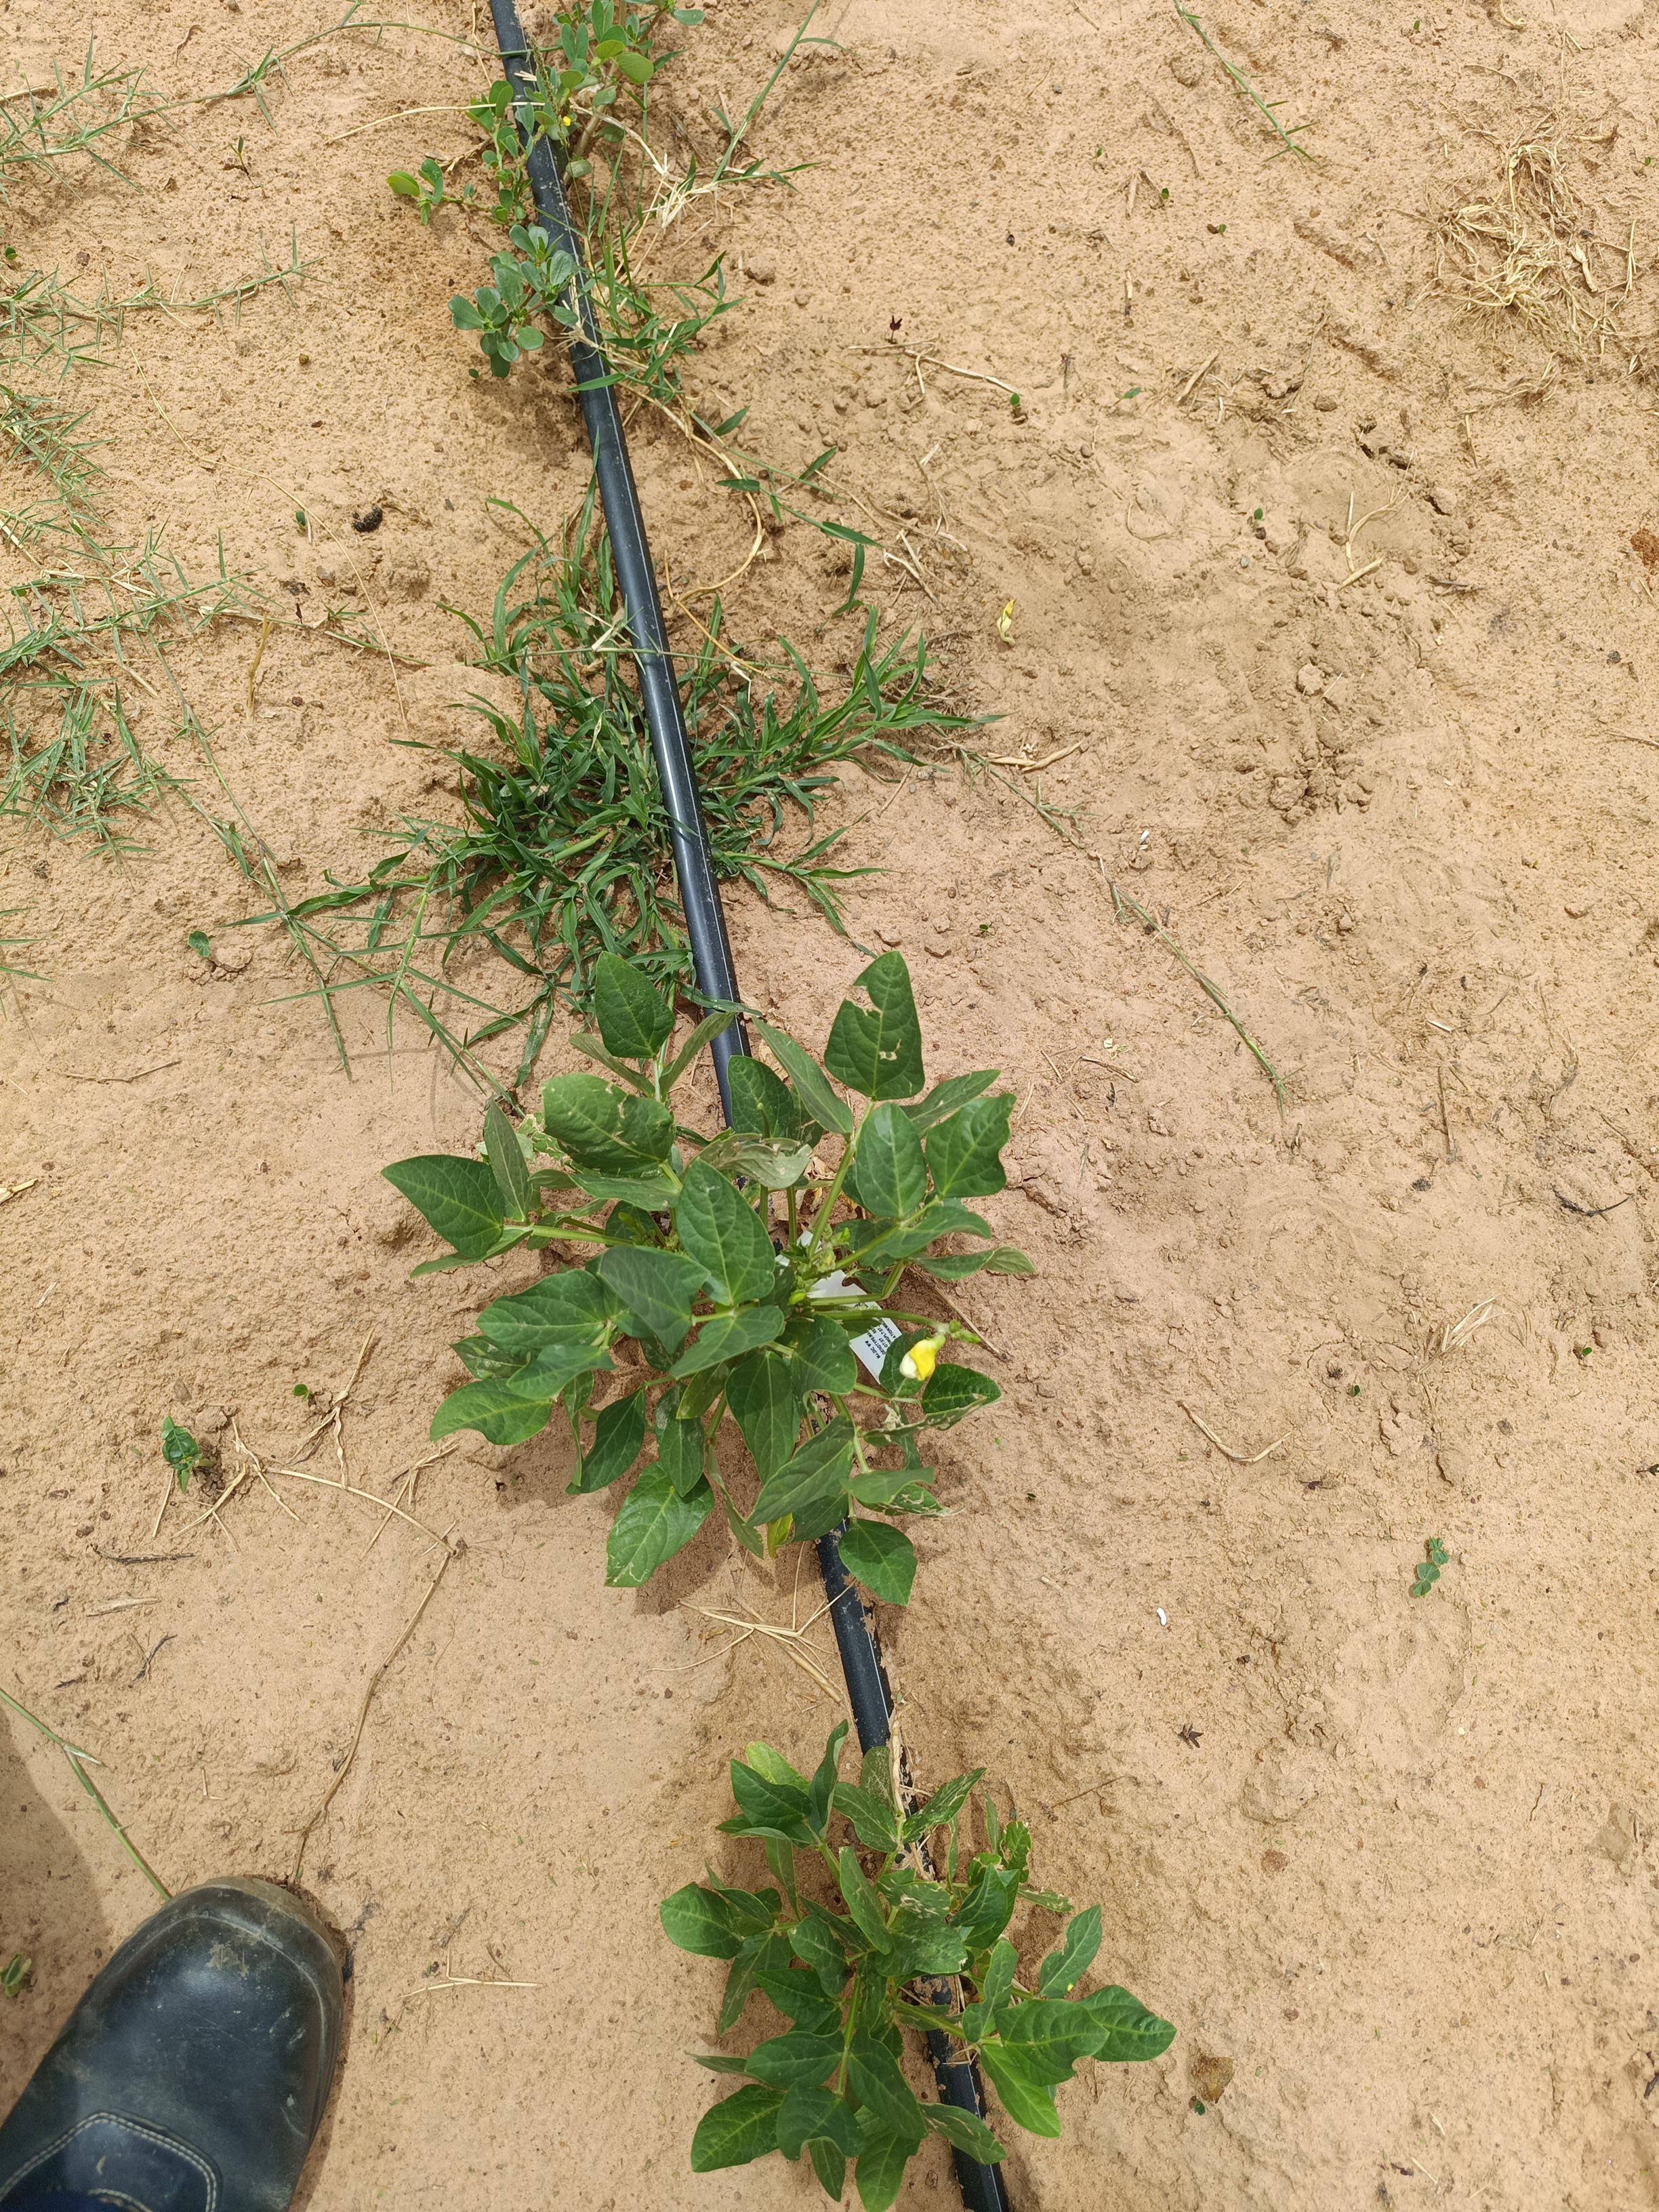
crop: cowpea
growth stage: flowering
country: Nigeria
